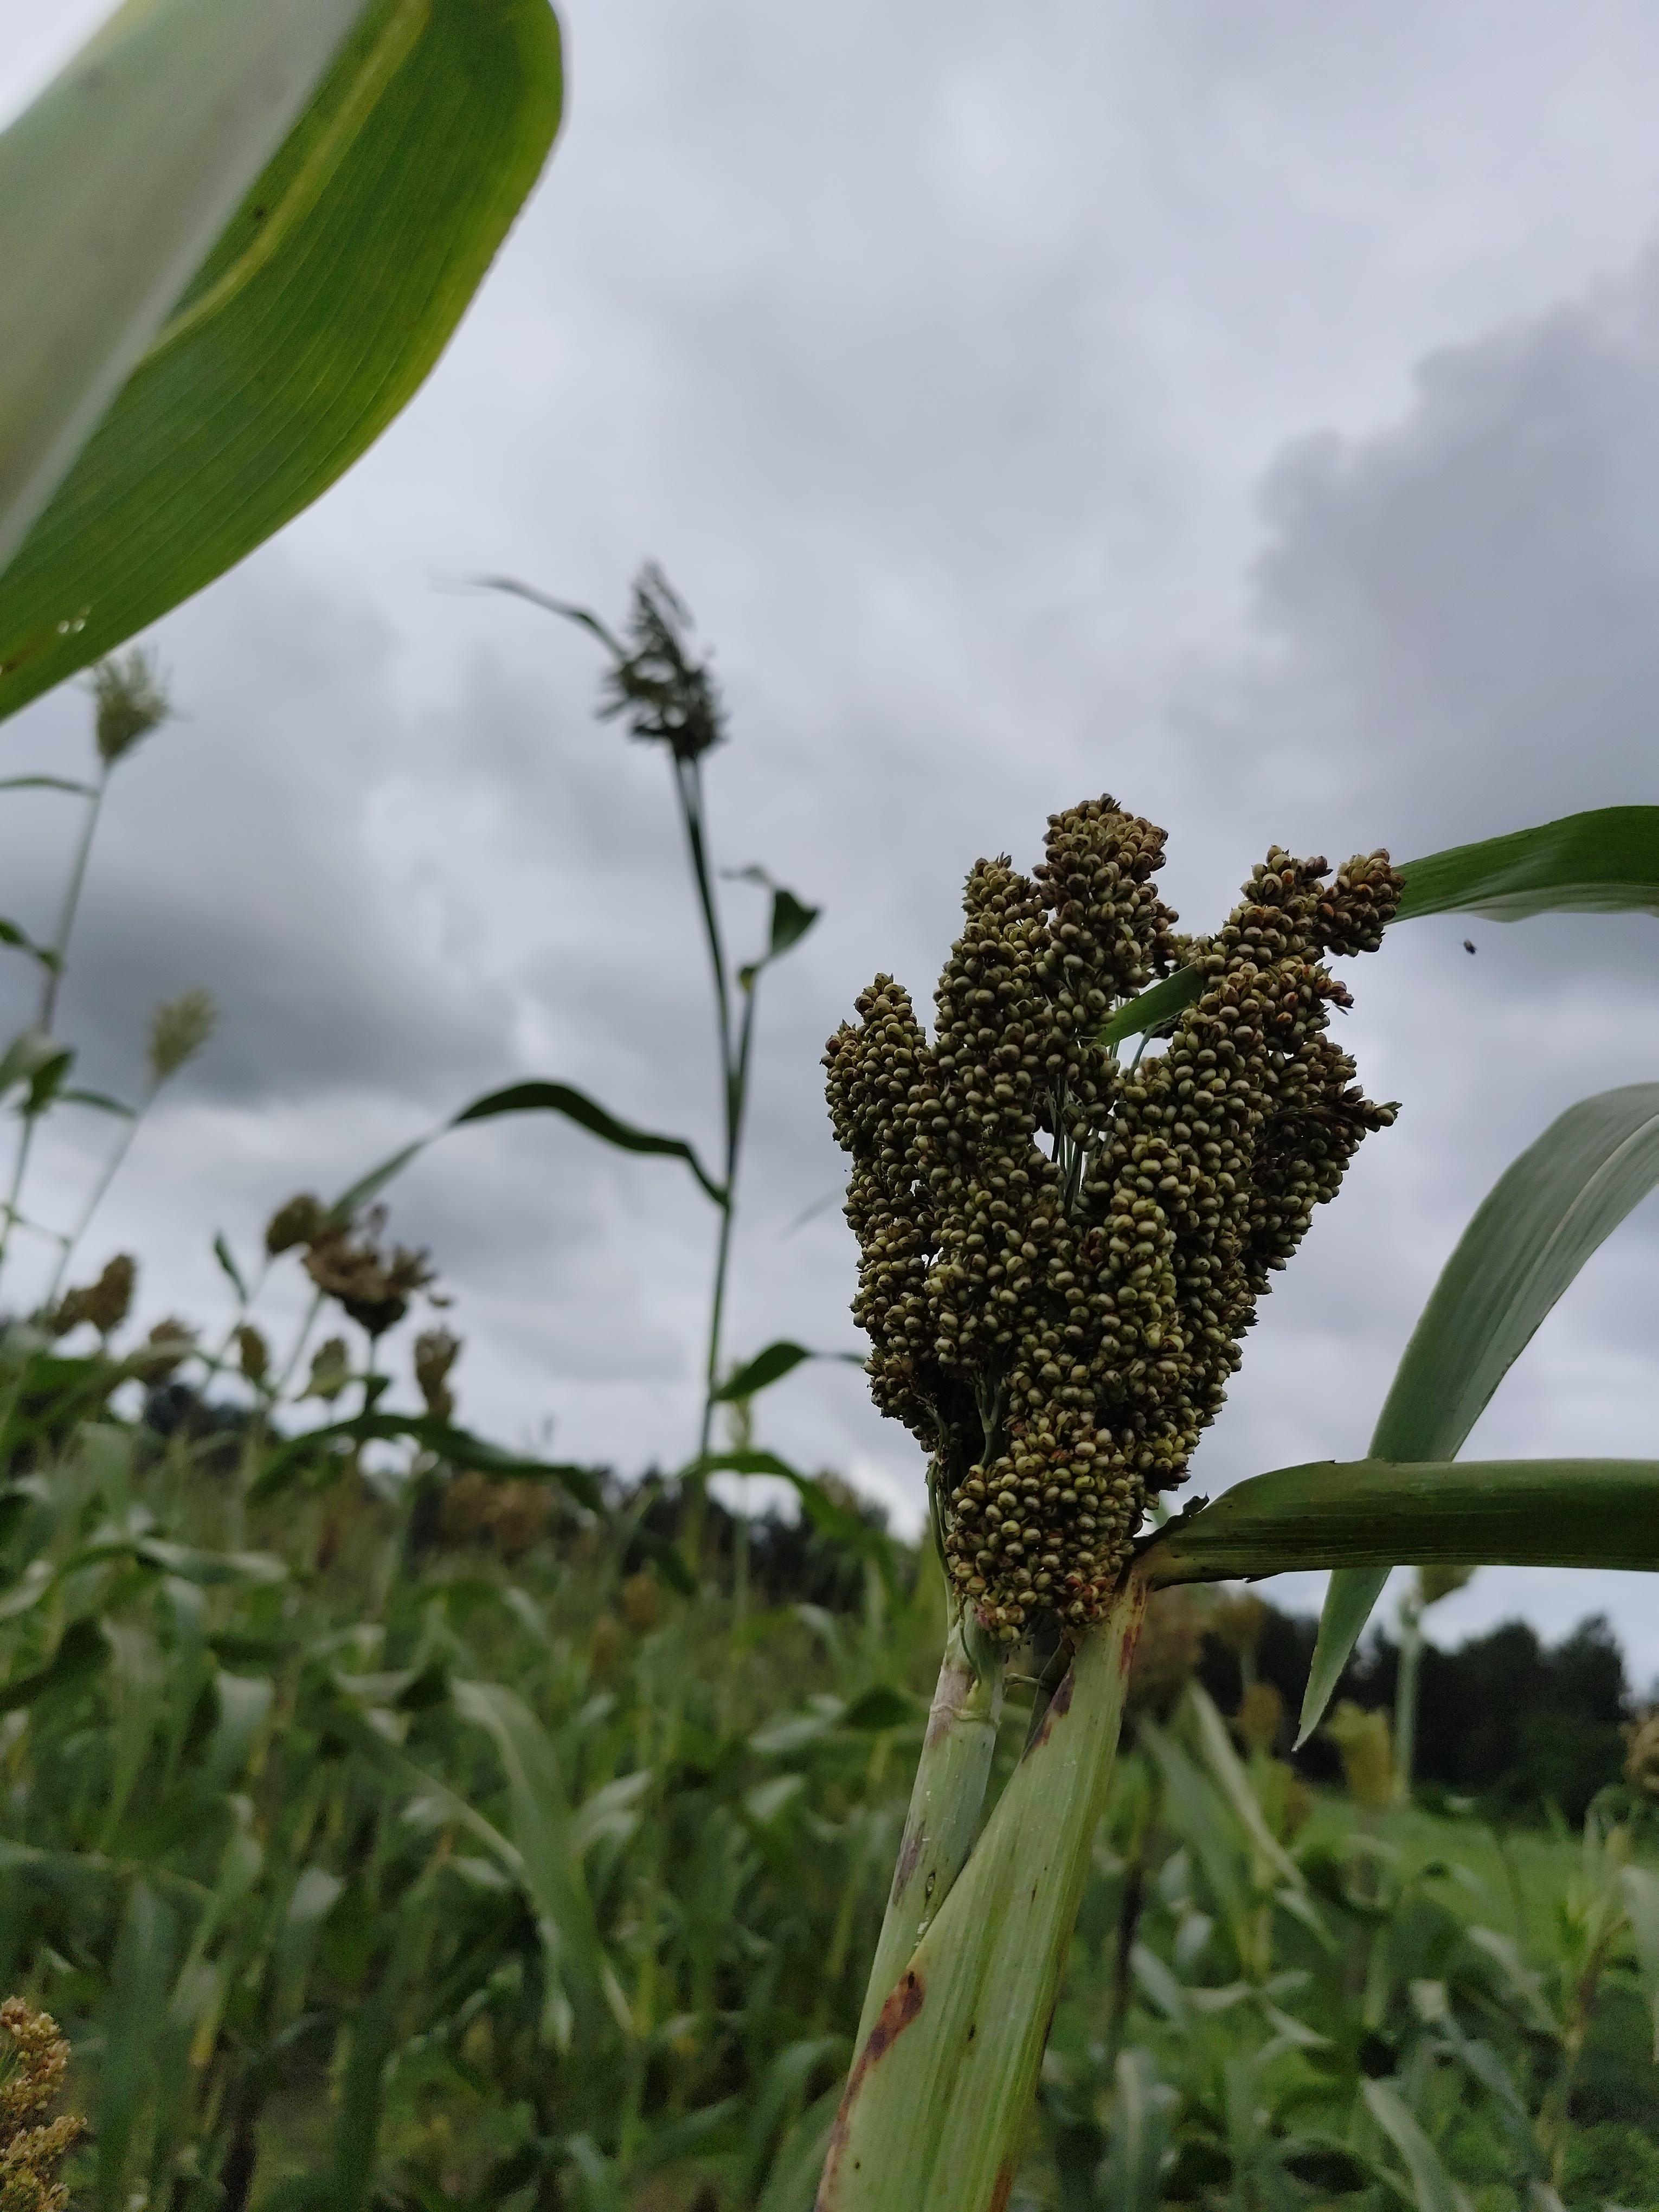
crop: sorghum
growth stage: filling grain
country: Tanzania
